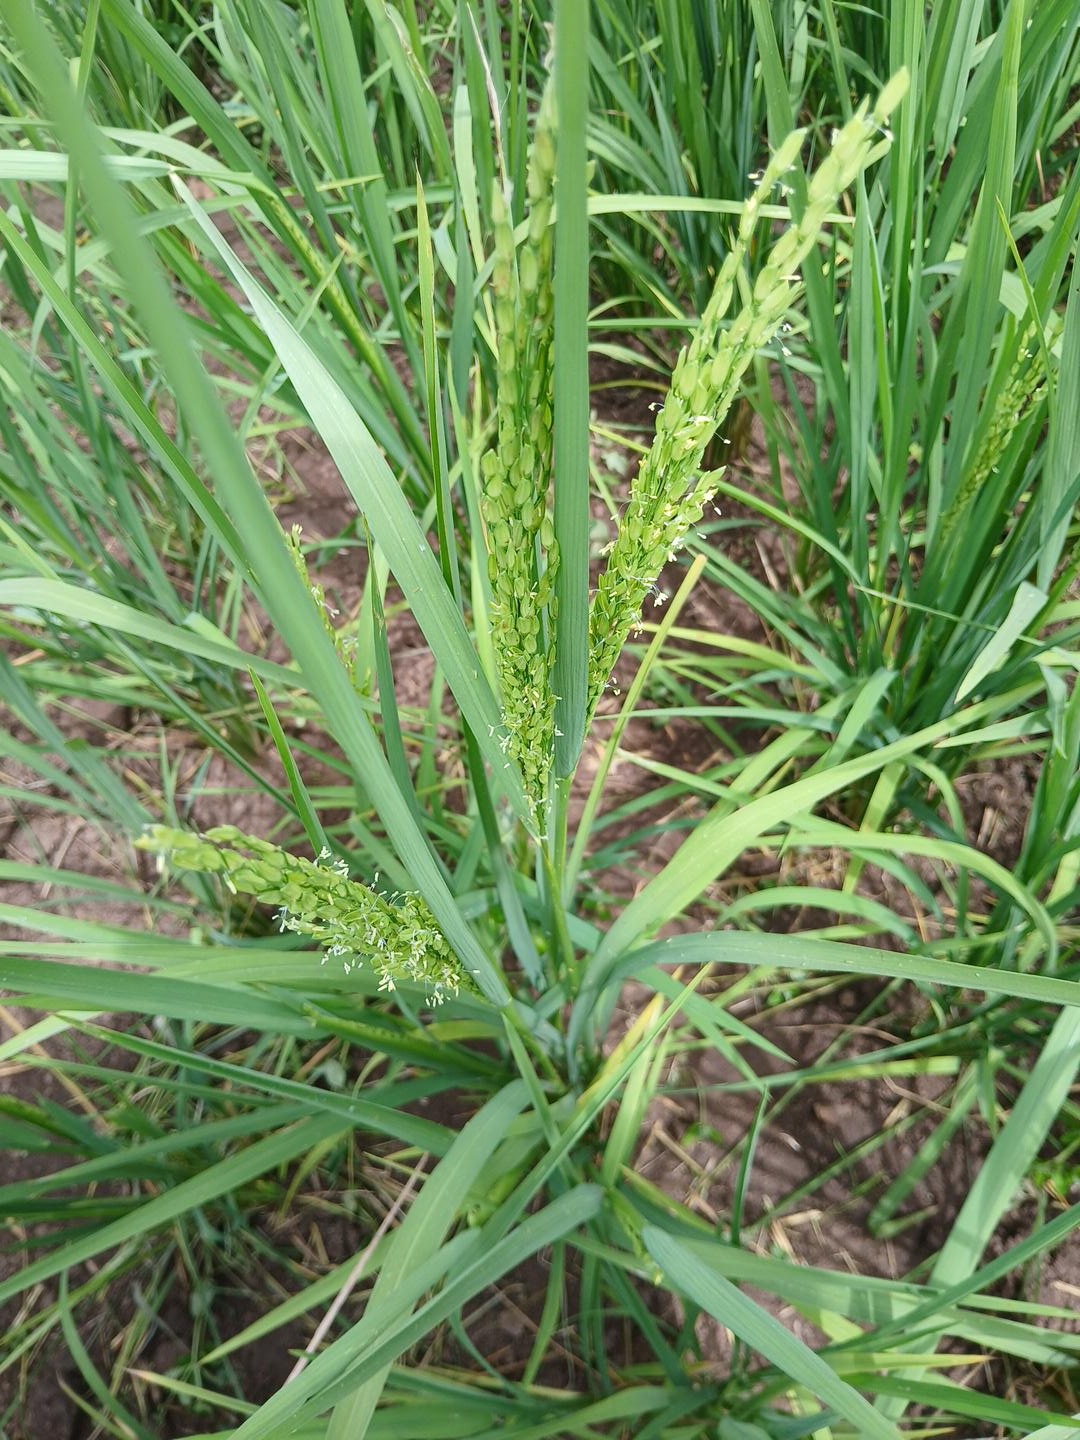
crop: rice
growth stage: flowering
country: Côte d'Ivoire
